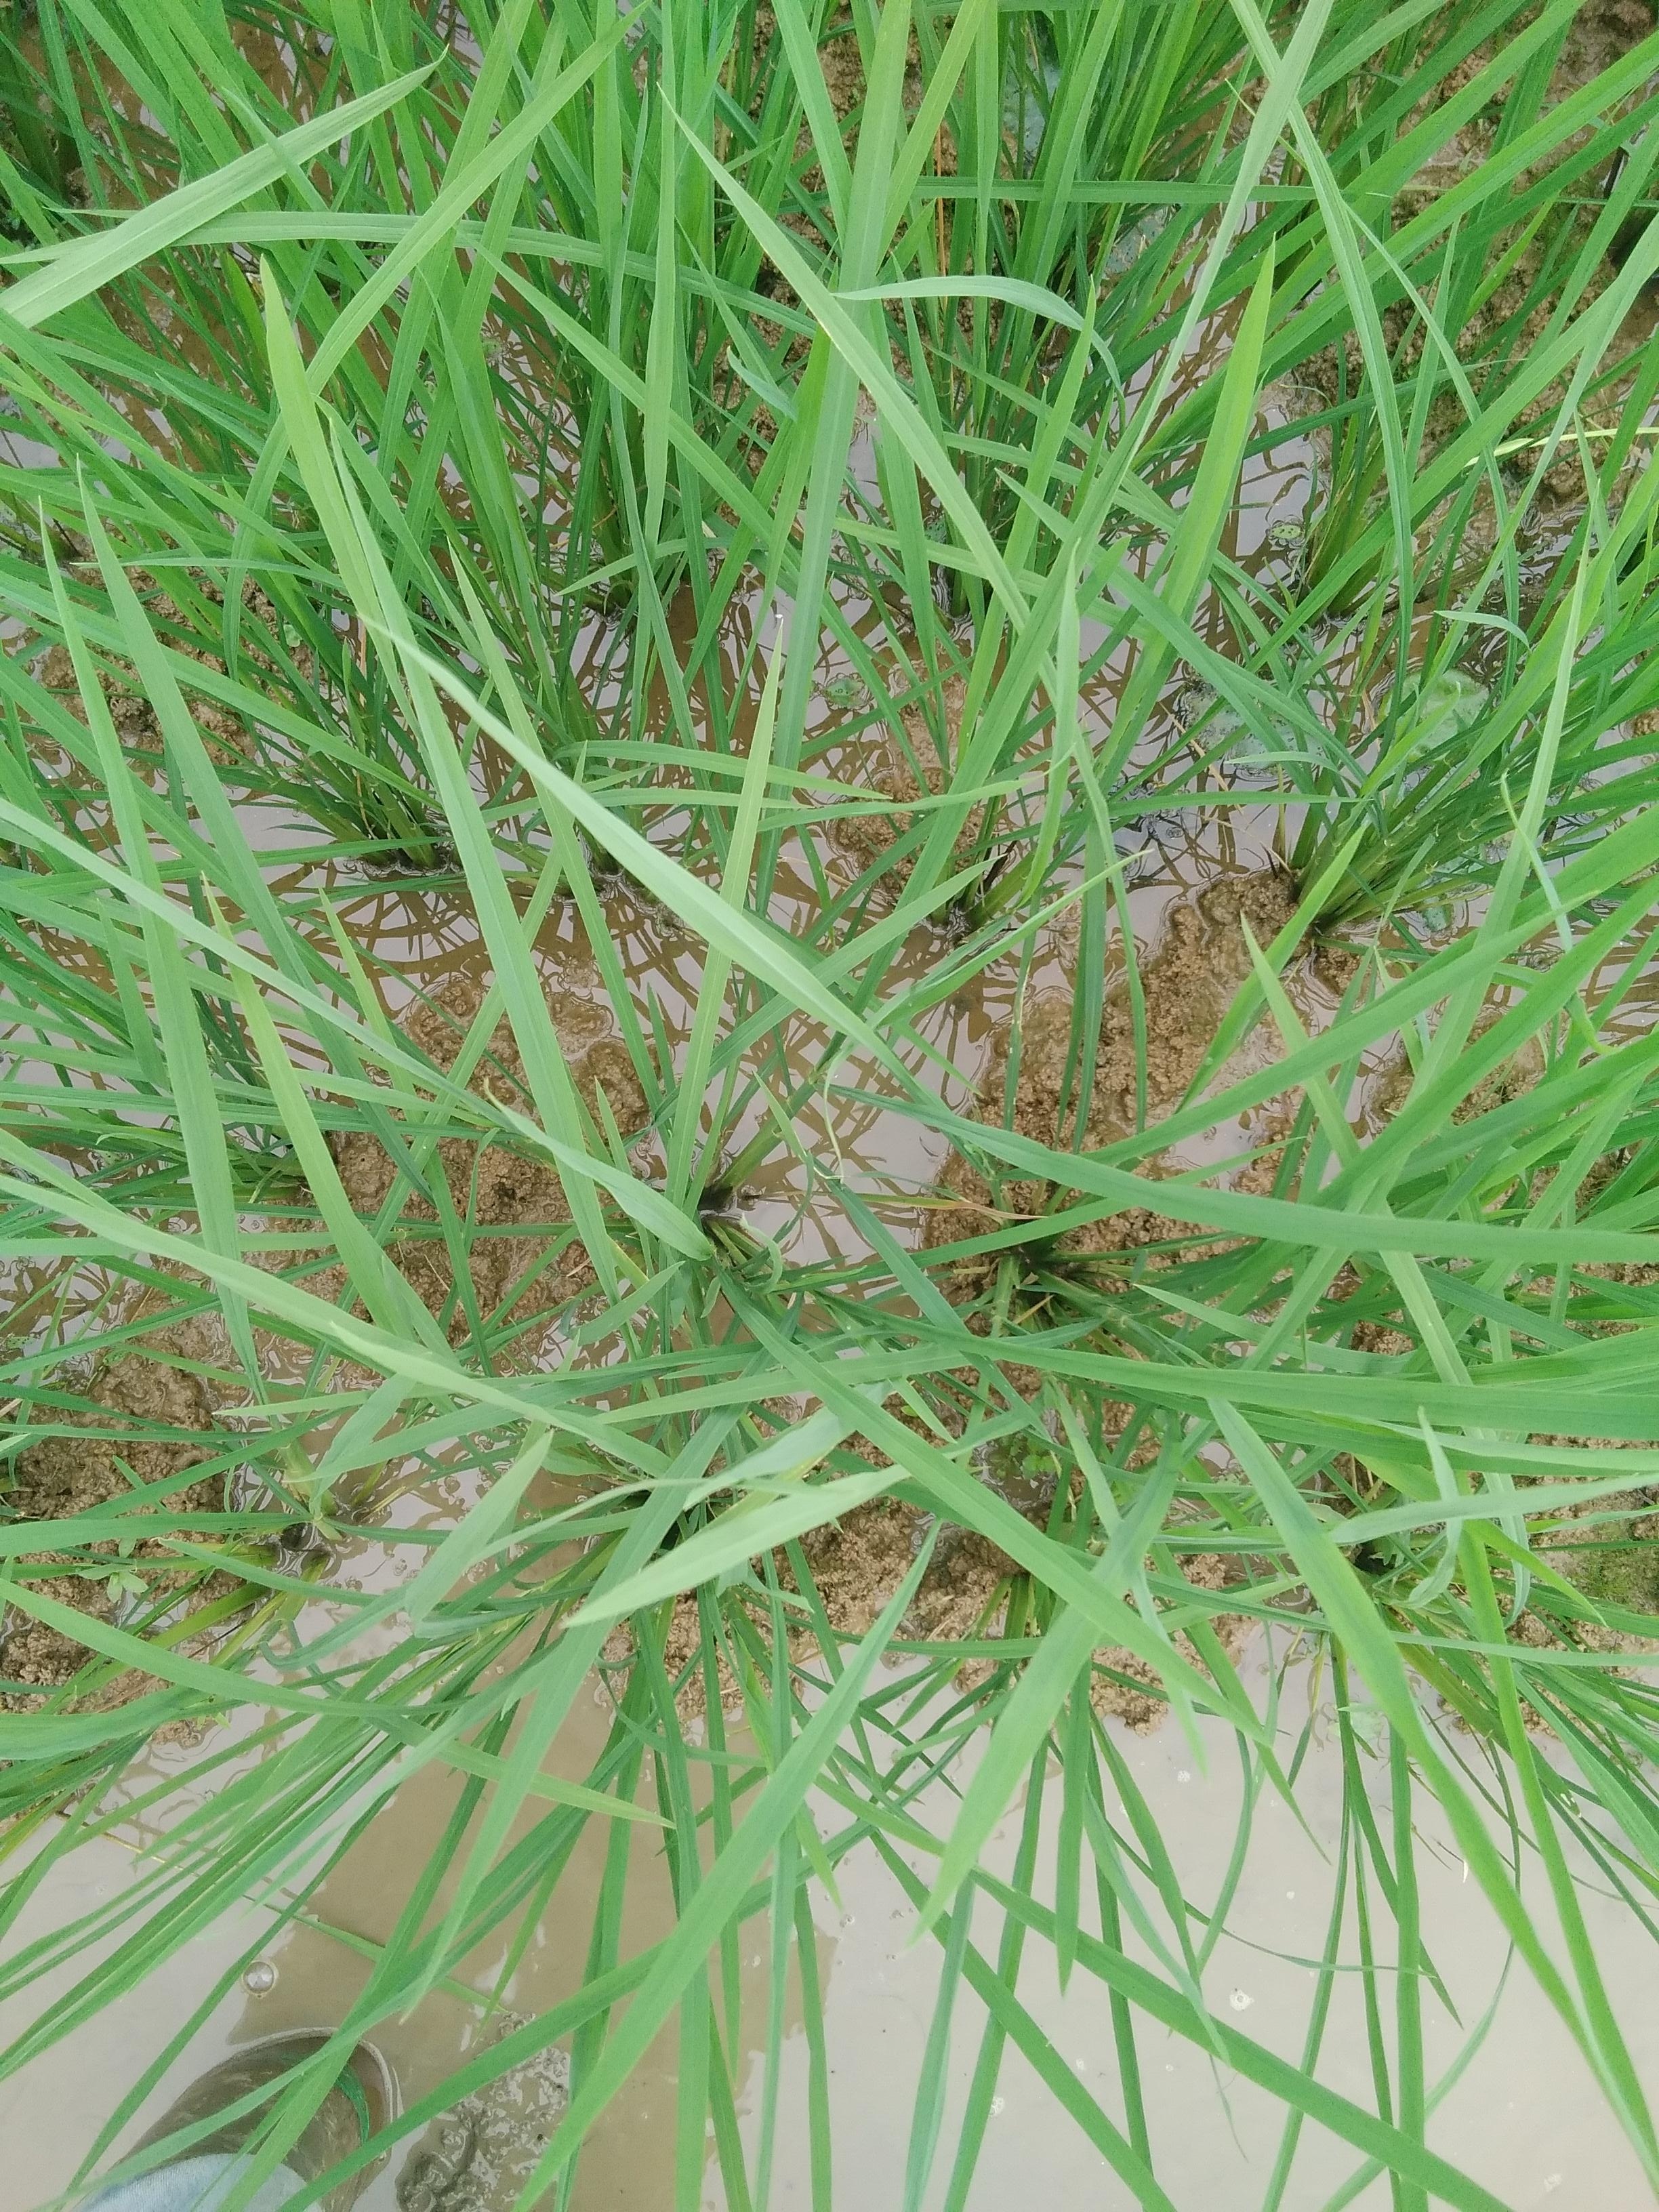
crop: rice
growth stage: vegetative
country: Nigeria
